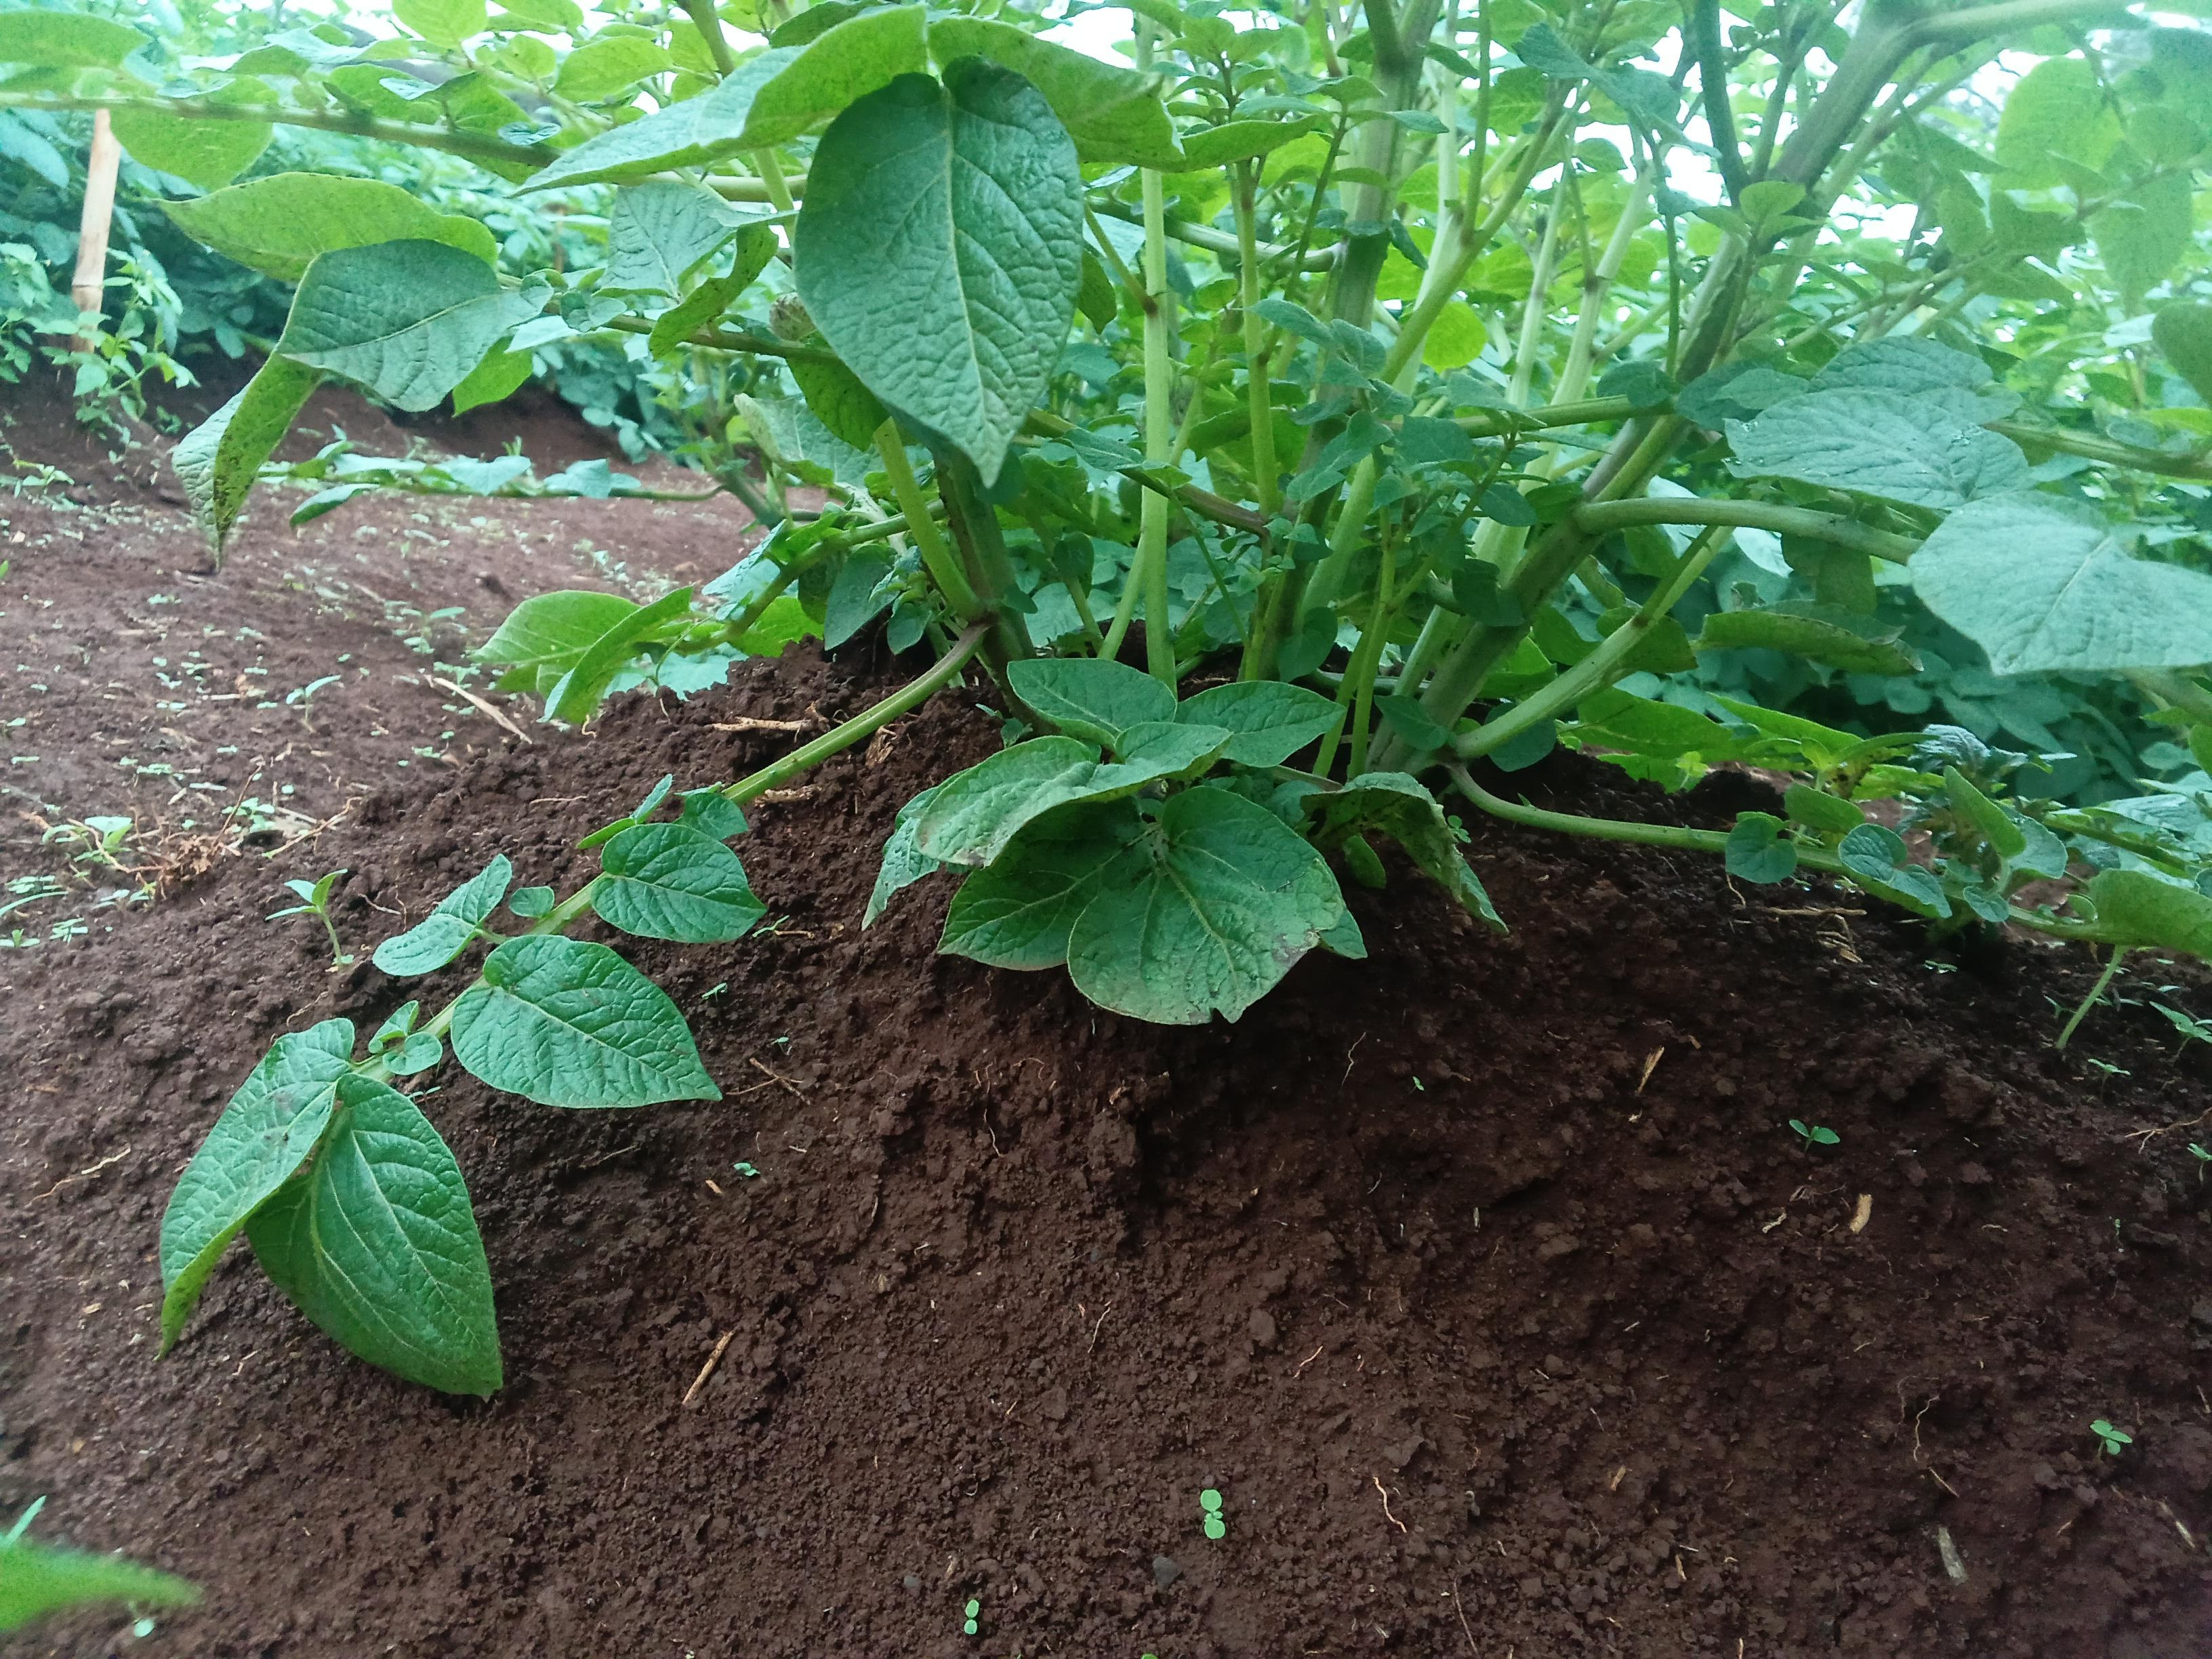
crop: potato
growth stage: flowering
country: Kenya
